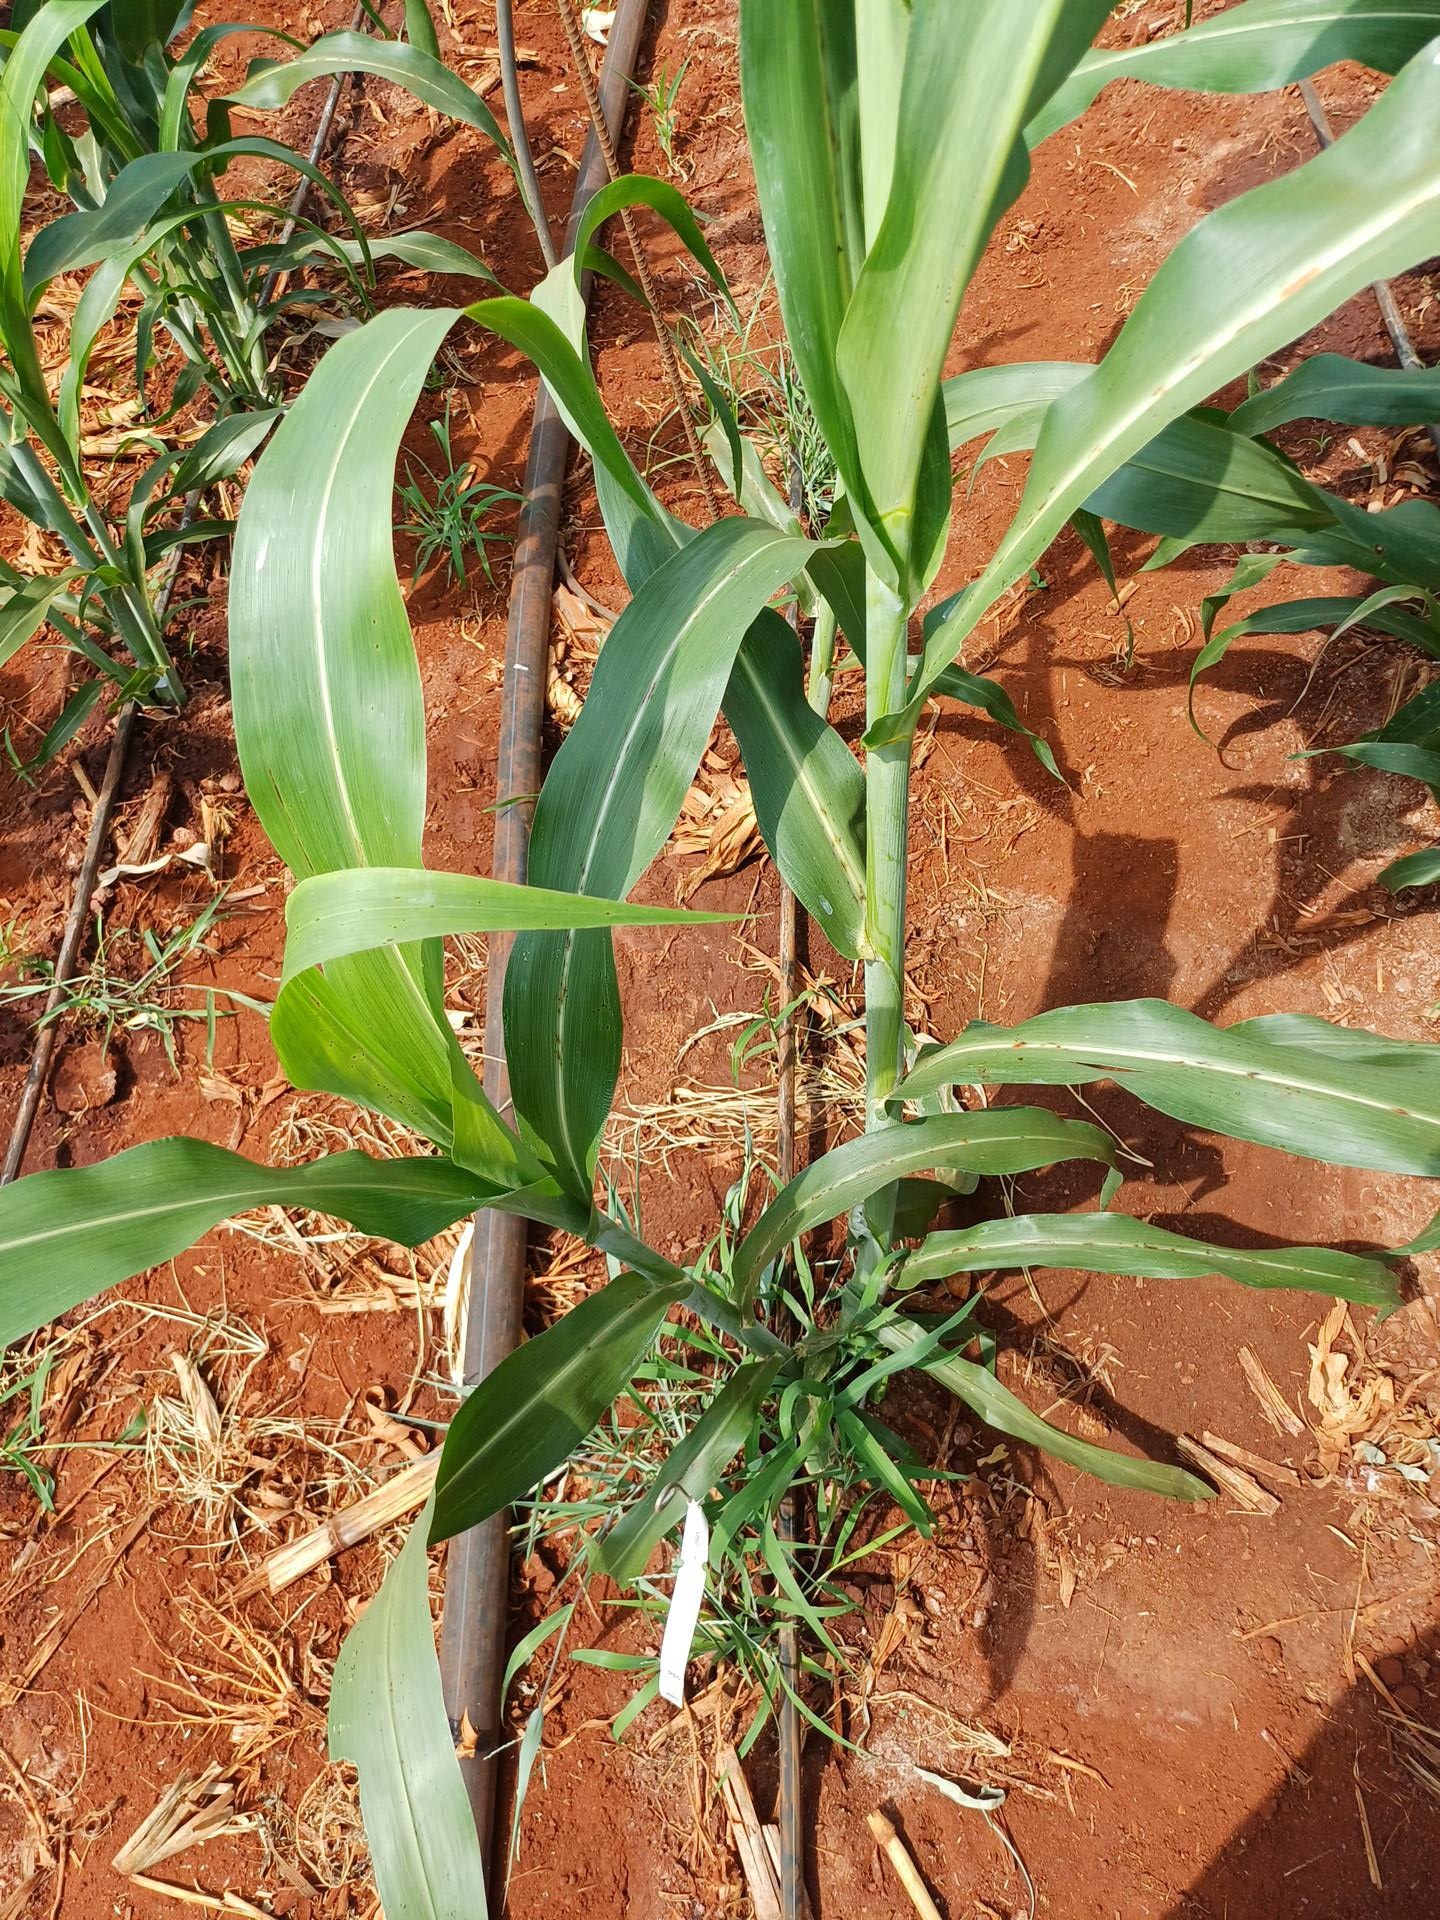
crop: sorghum
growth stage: vegetative
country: Kenya
